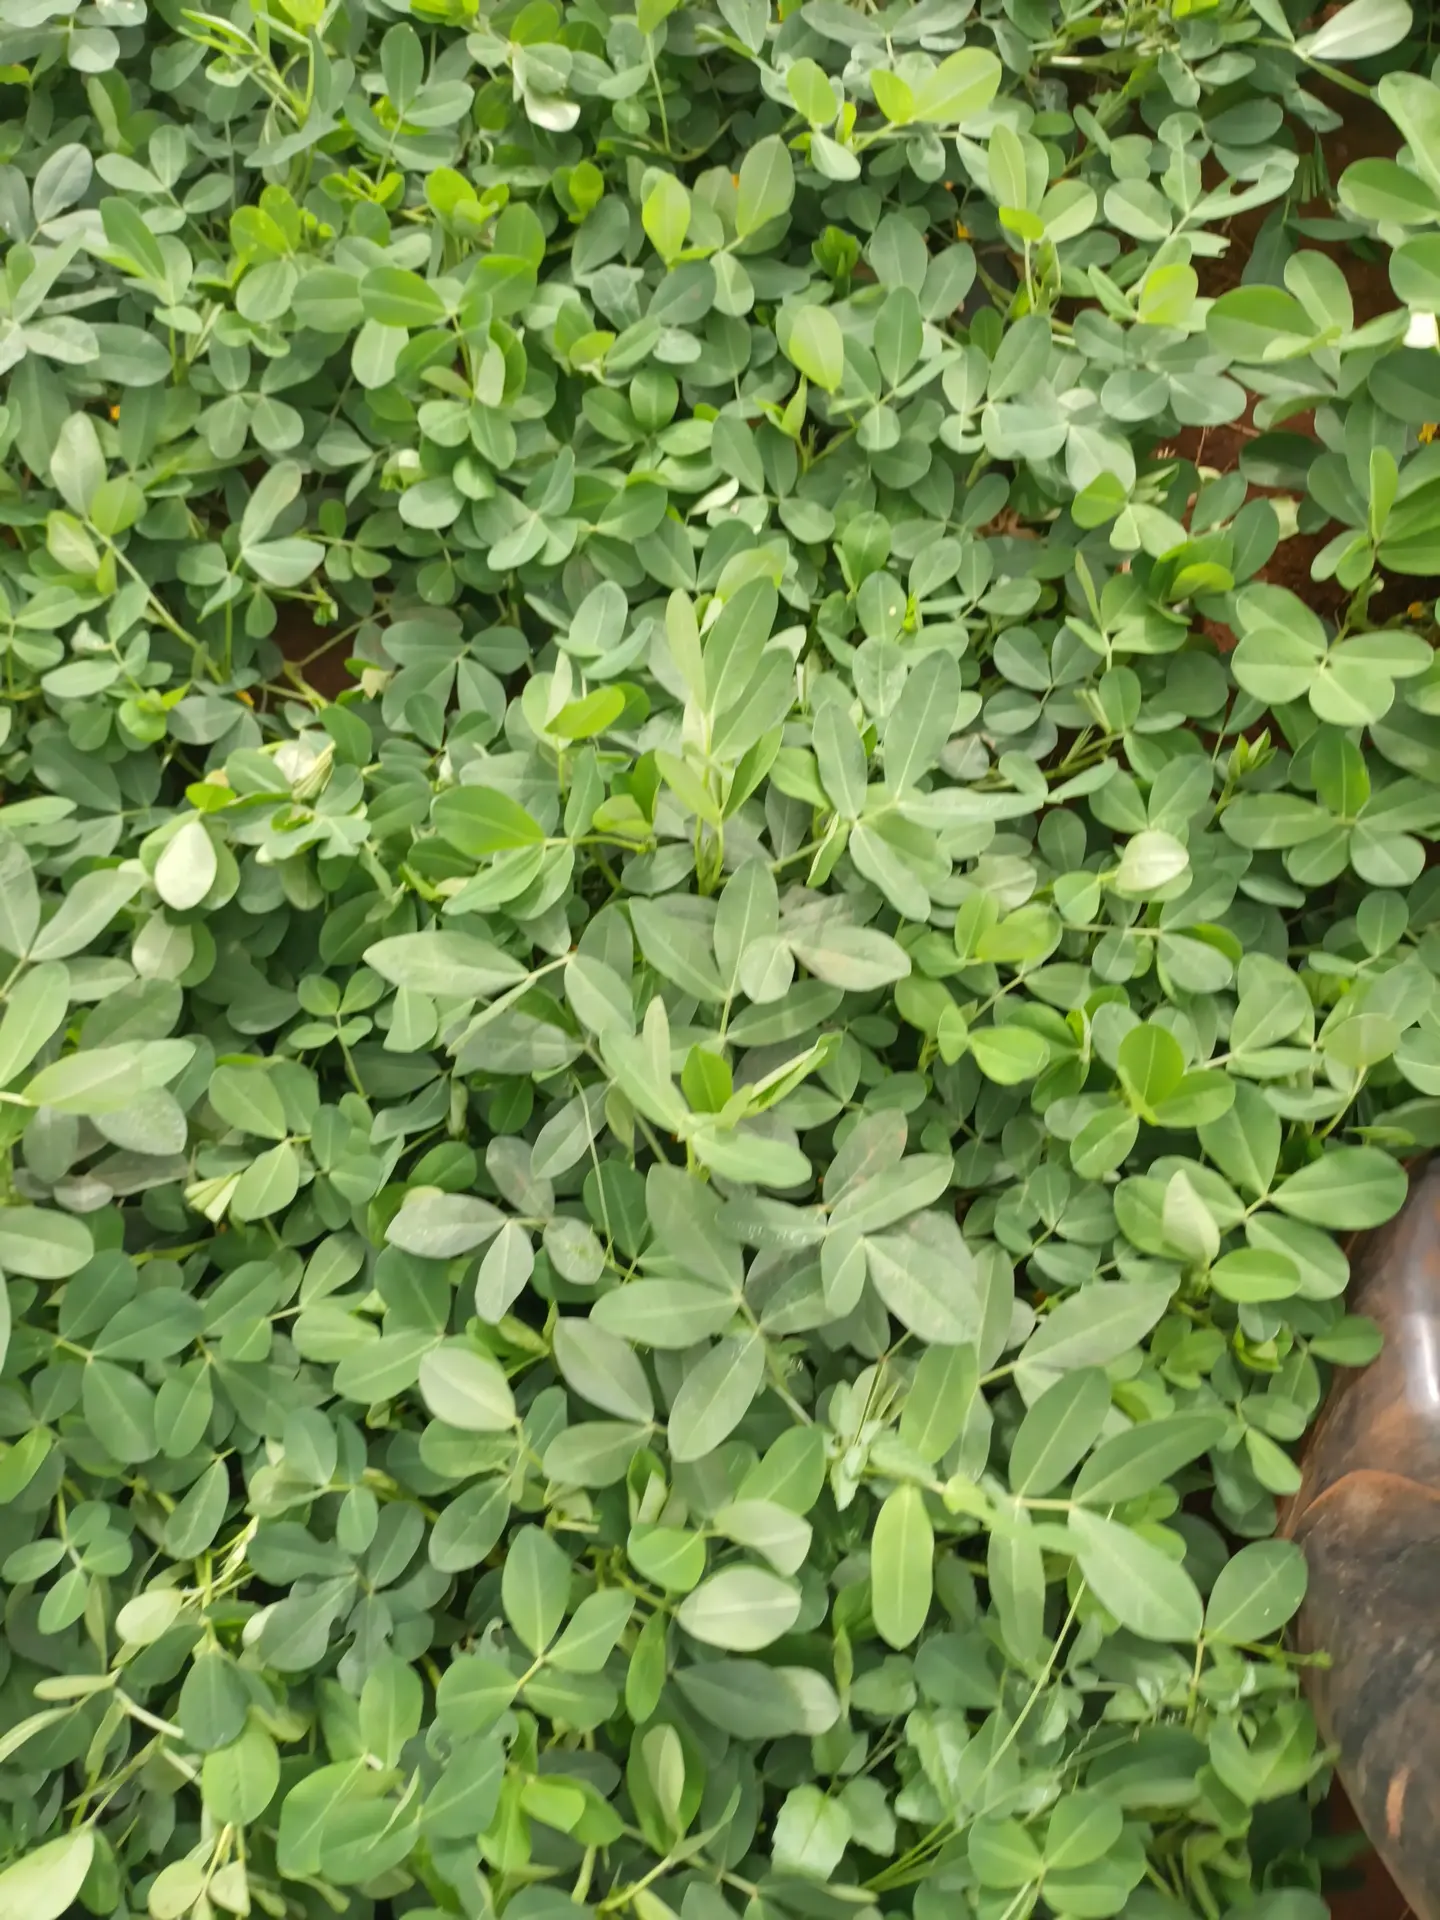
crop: groundnut
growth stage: flowering
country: Kenya
